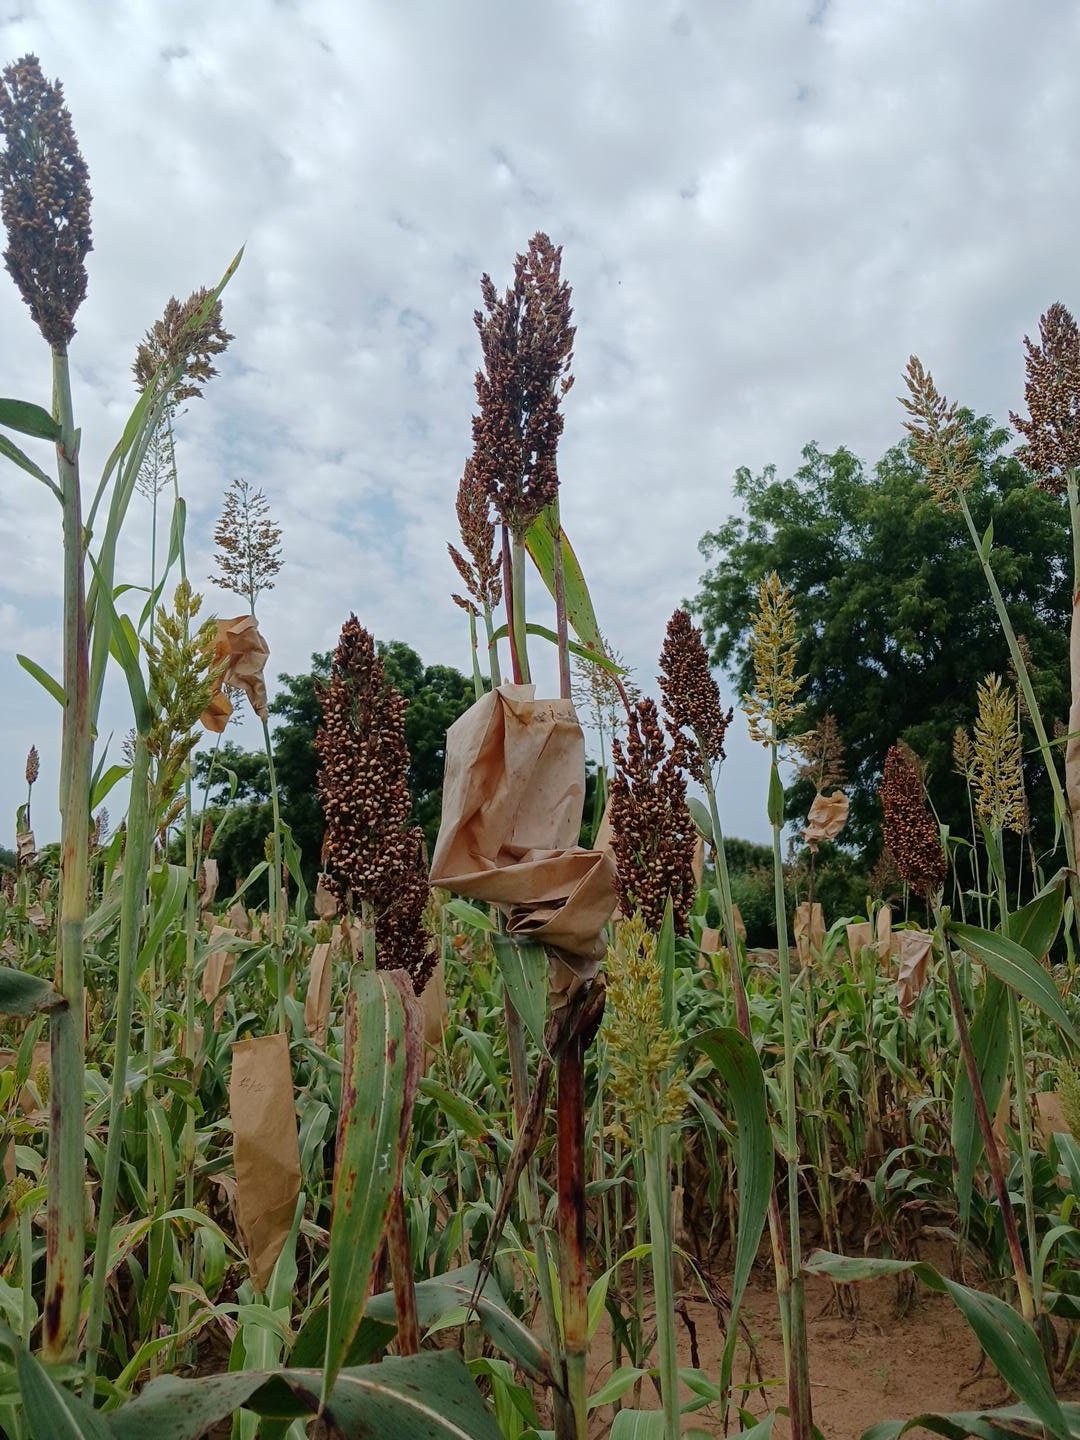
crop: sorghum
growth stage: filling grain
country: Senegal
